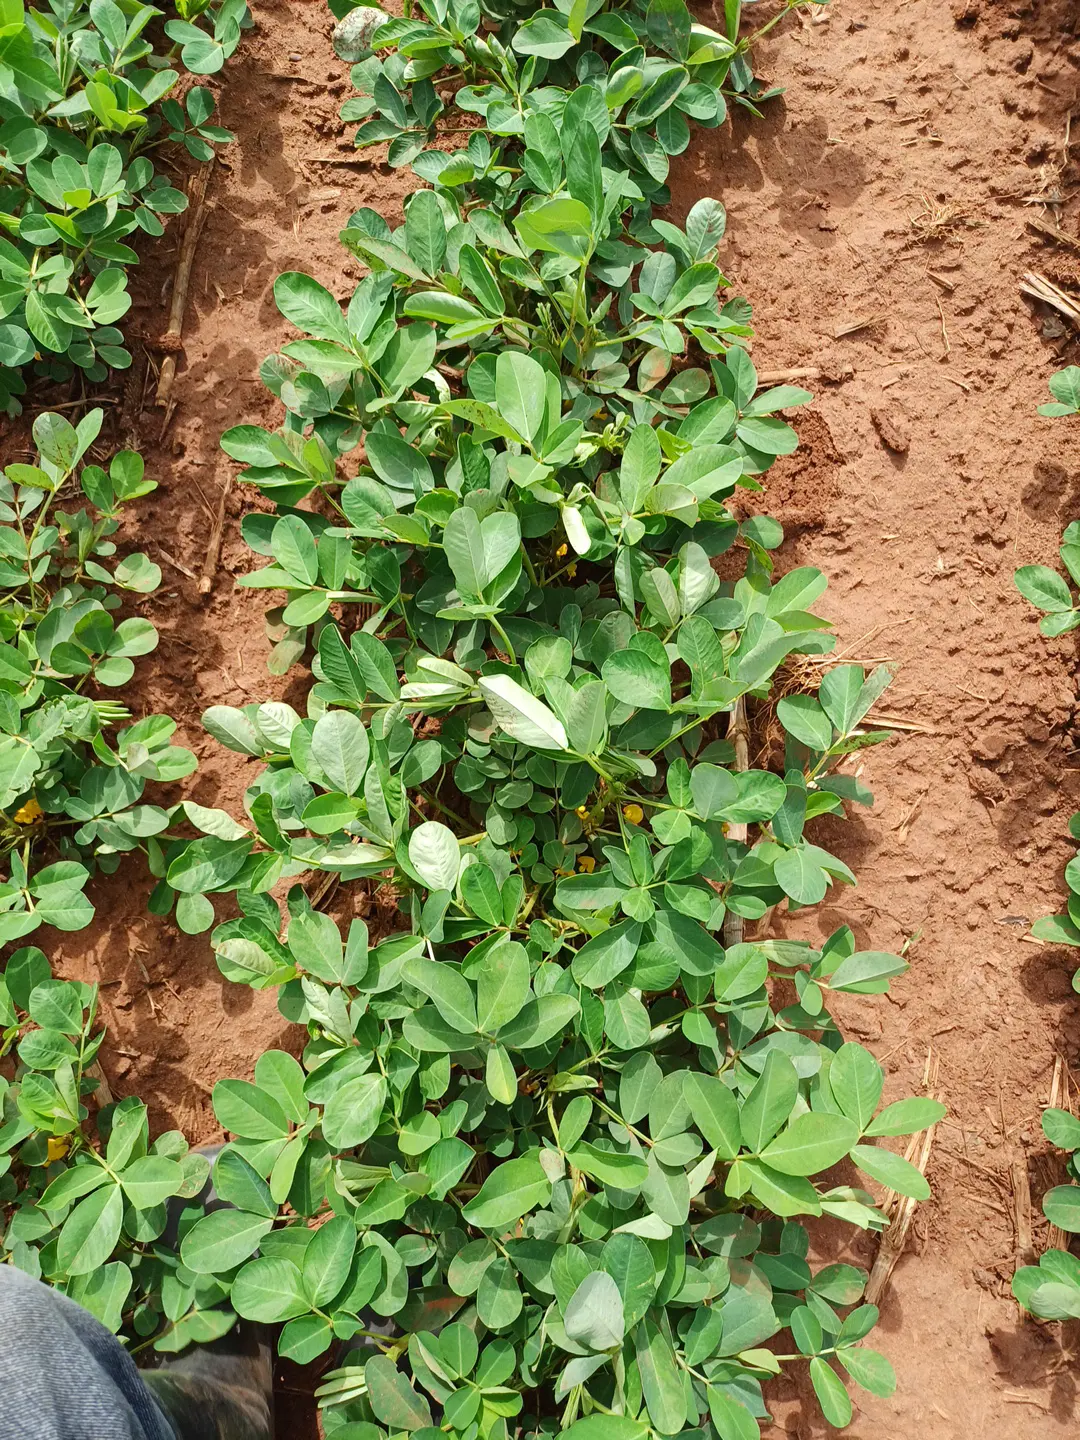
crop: groundnut
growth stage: flowering
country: Kenya
